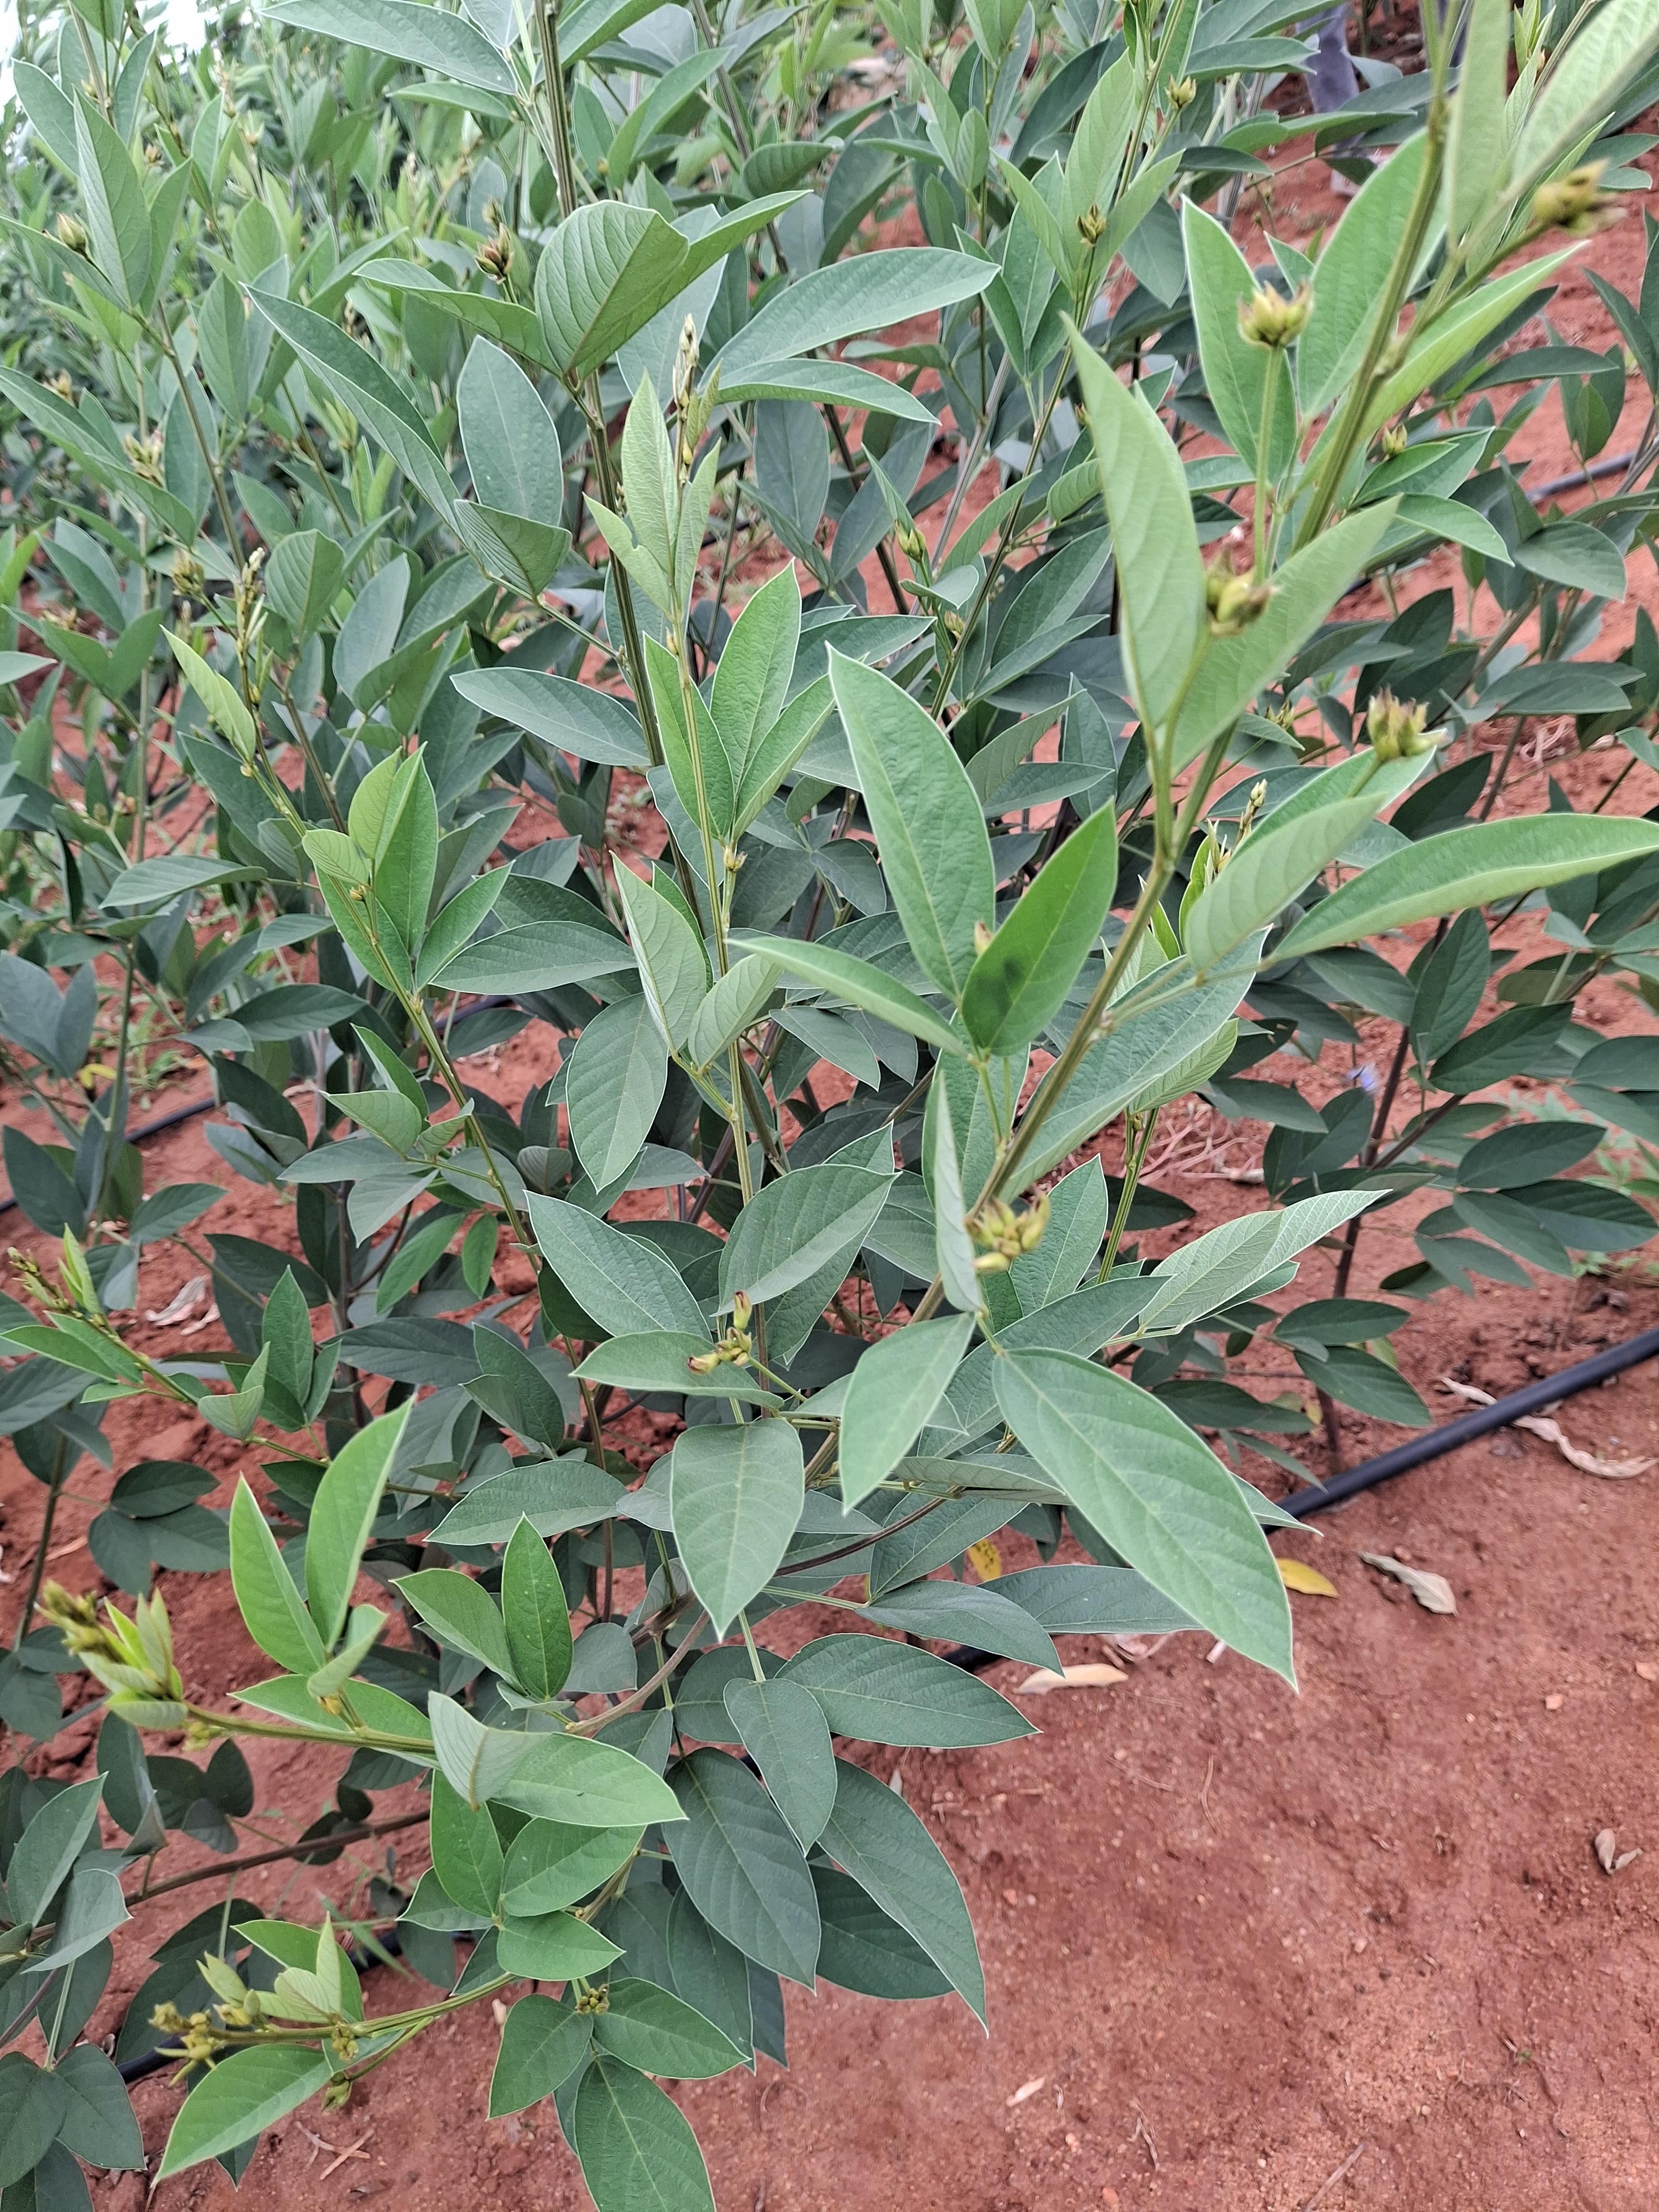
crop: pigeonpea
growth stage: flowering
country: Kenya
